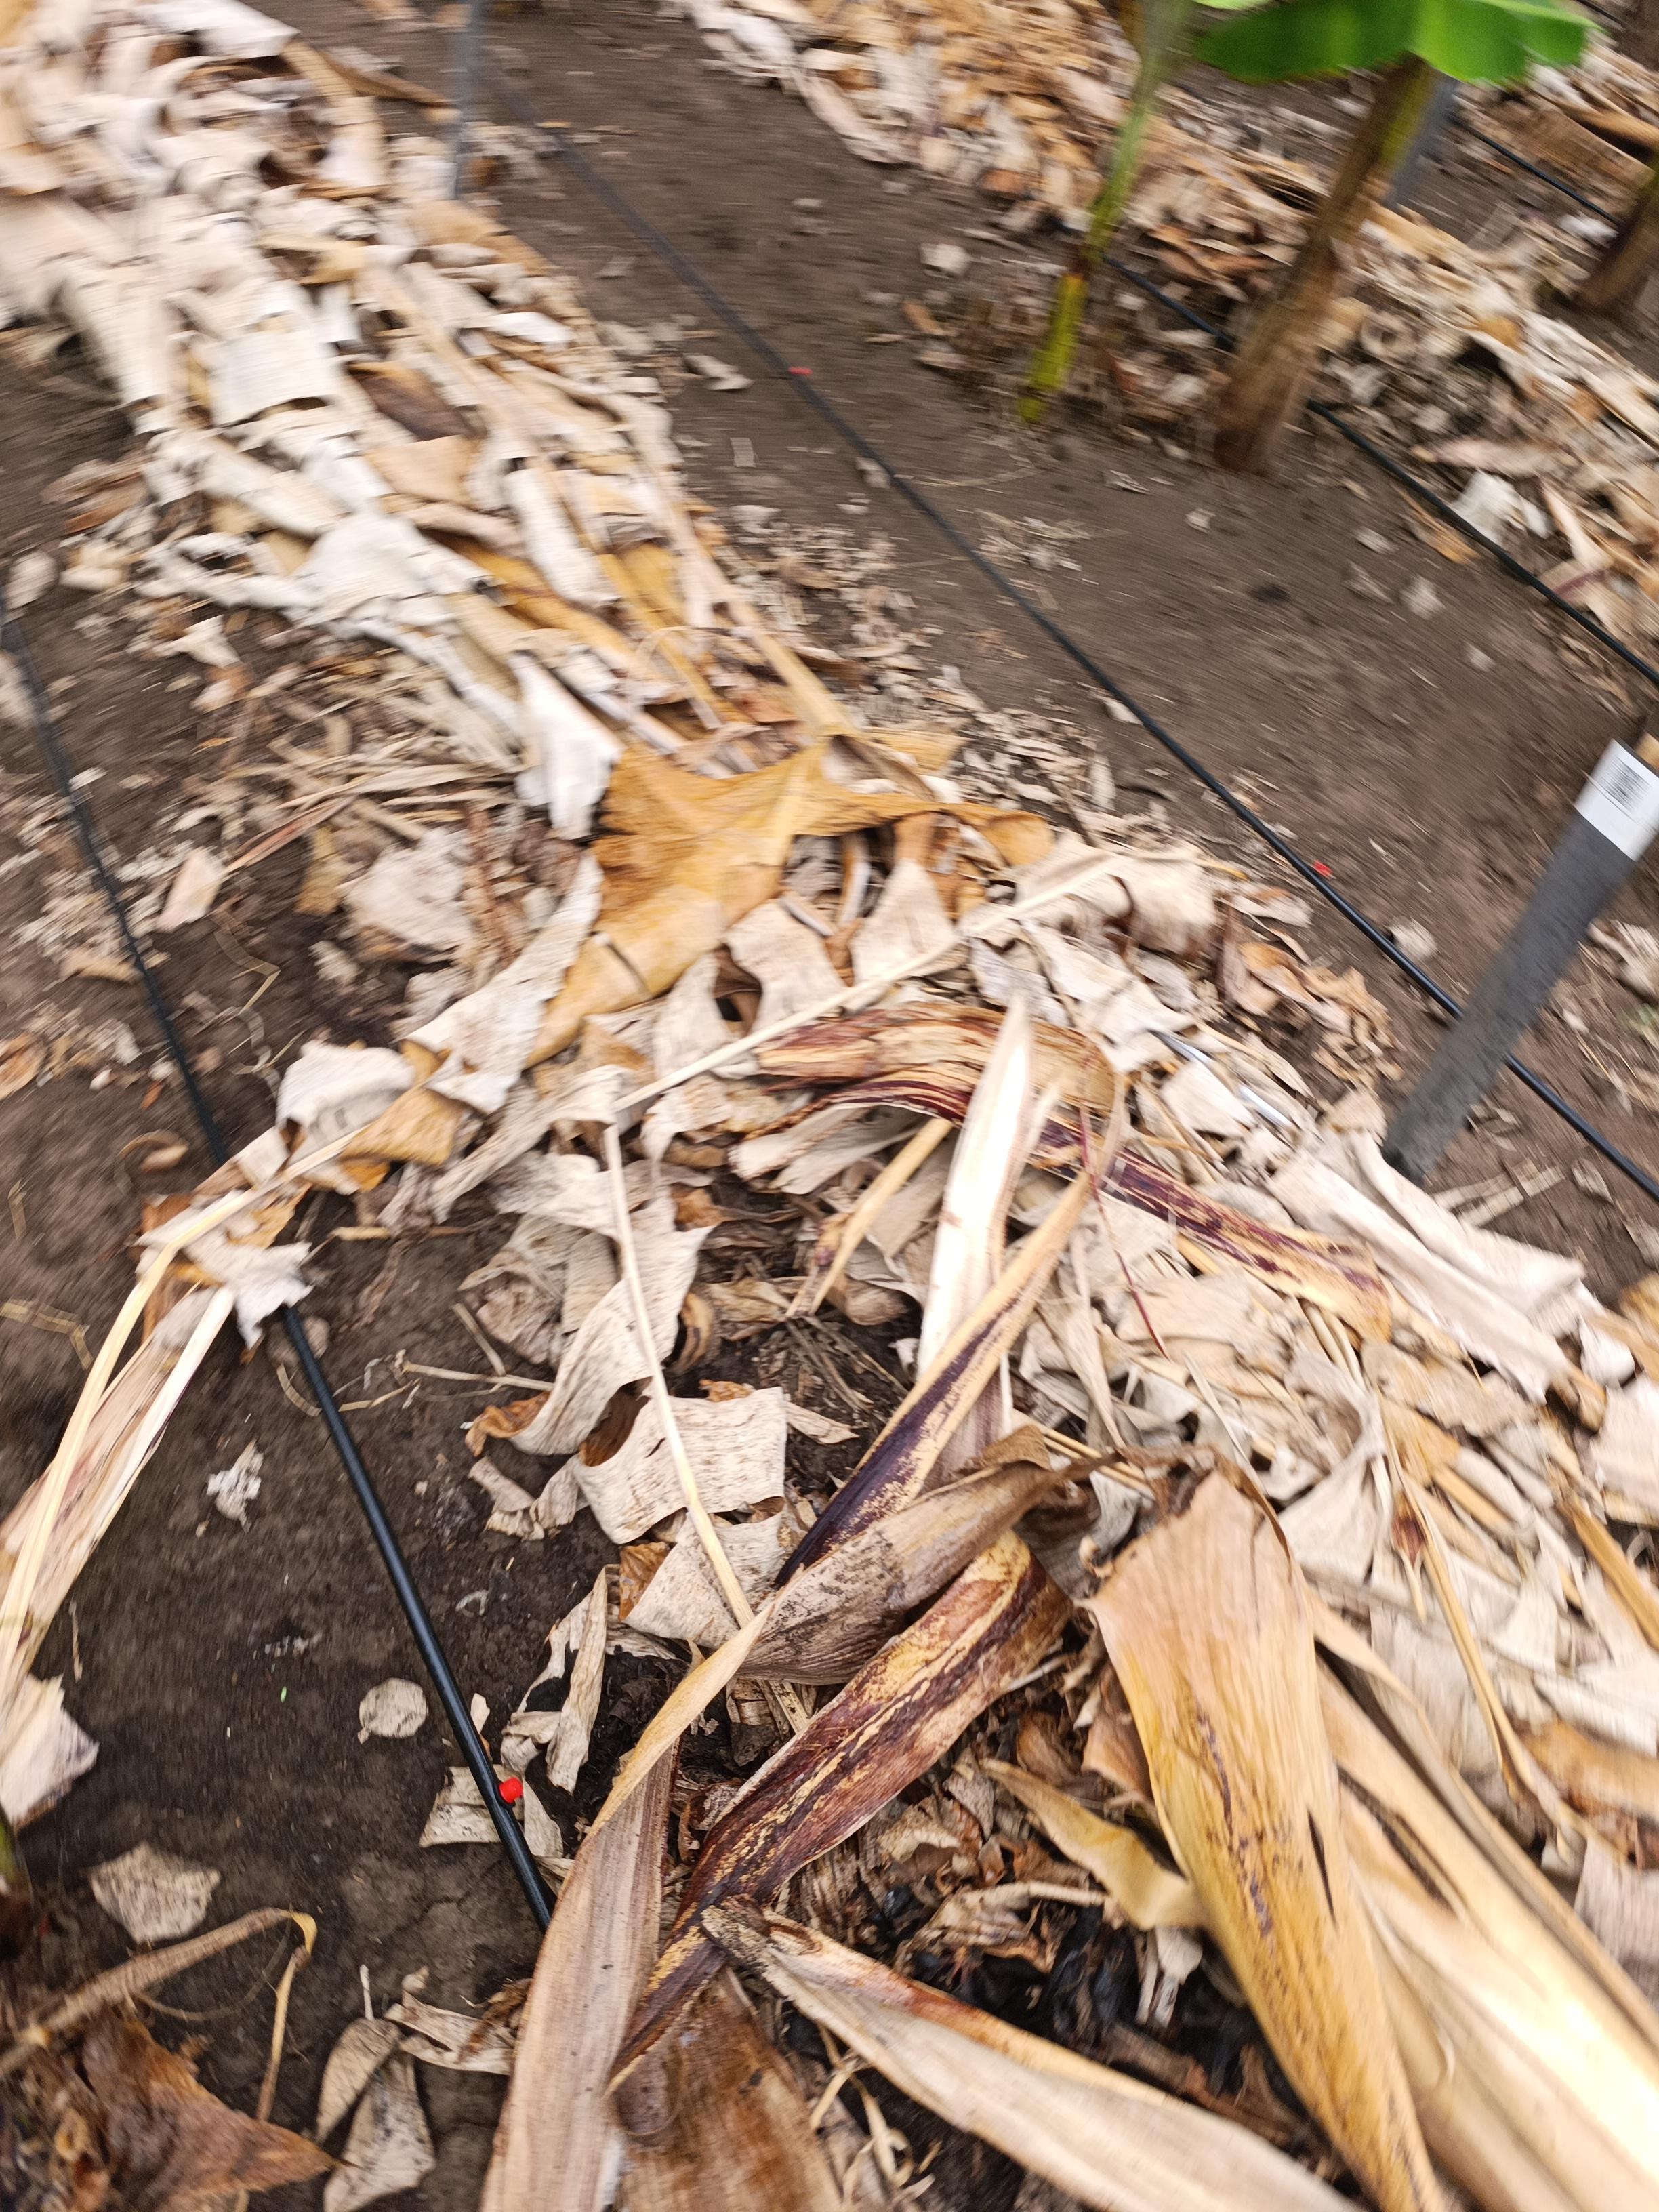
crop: banana
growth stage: vegetative
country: Tanzania
